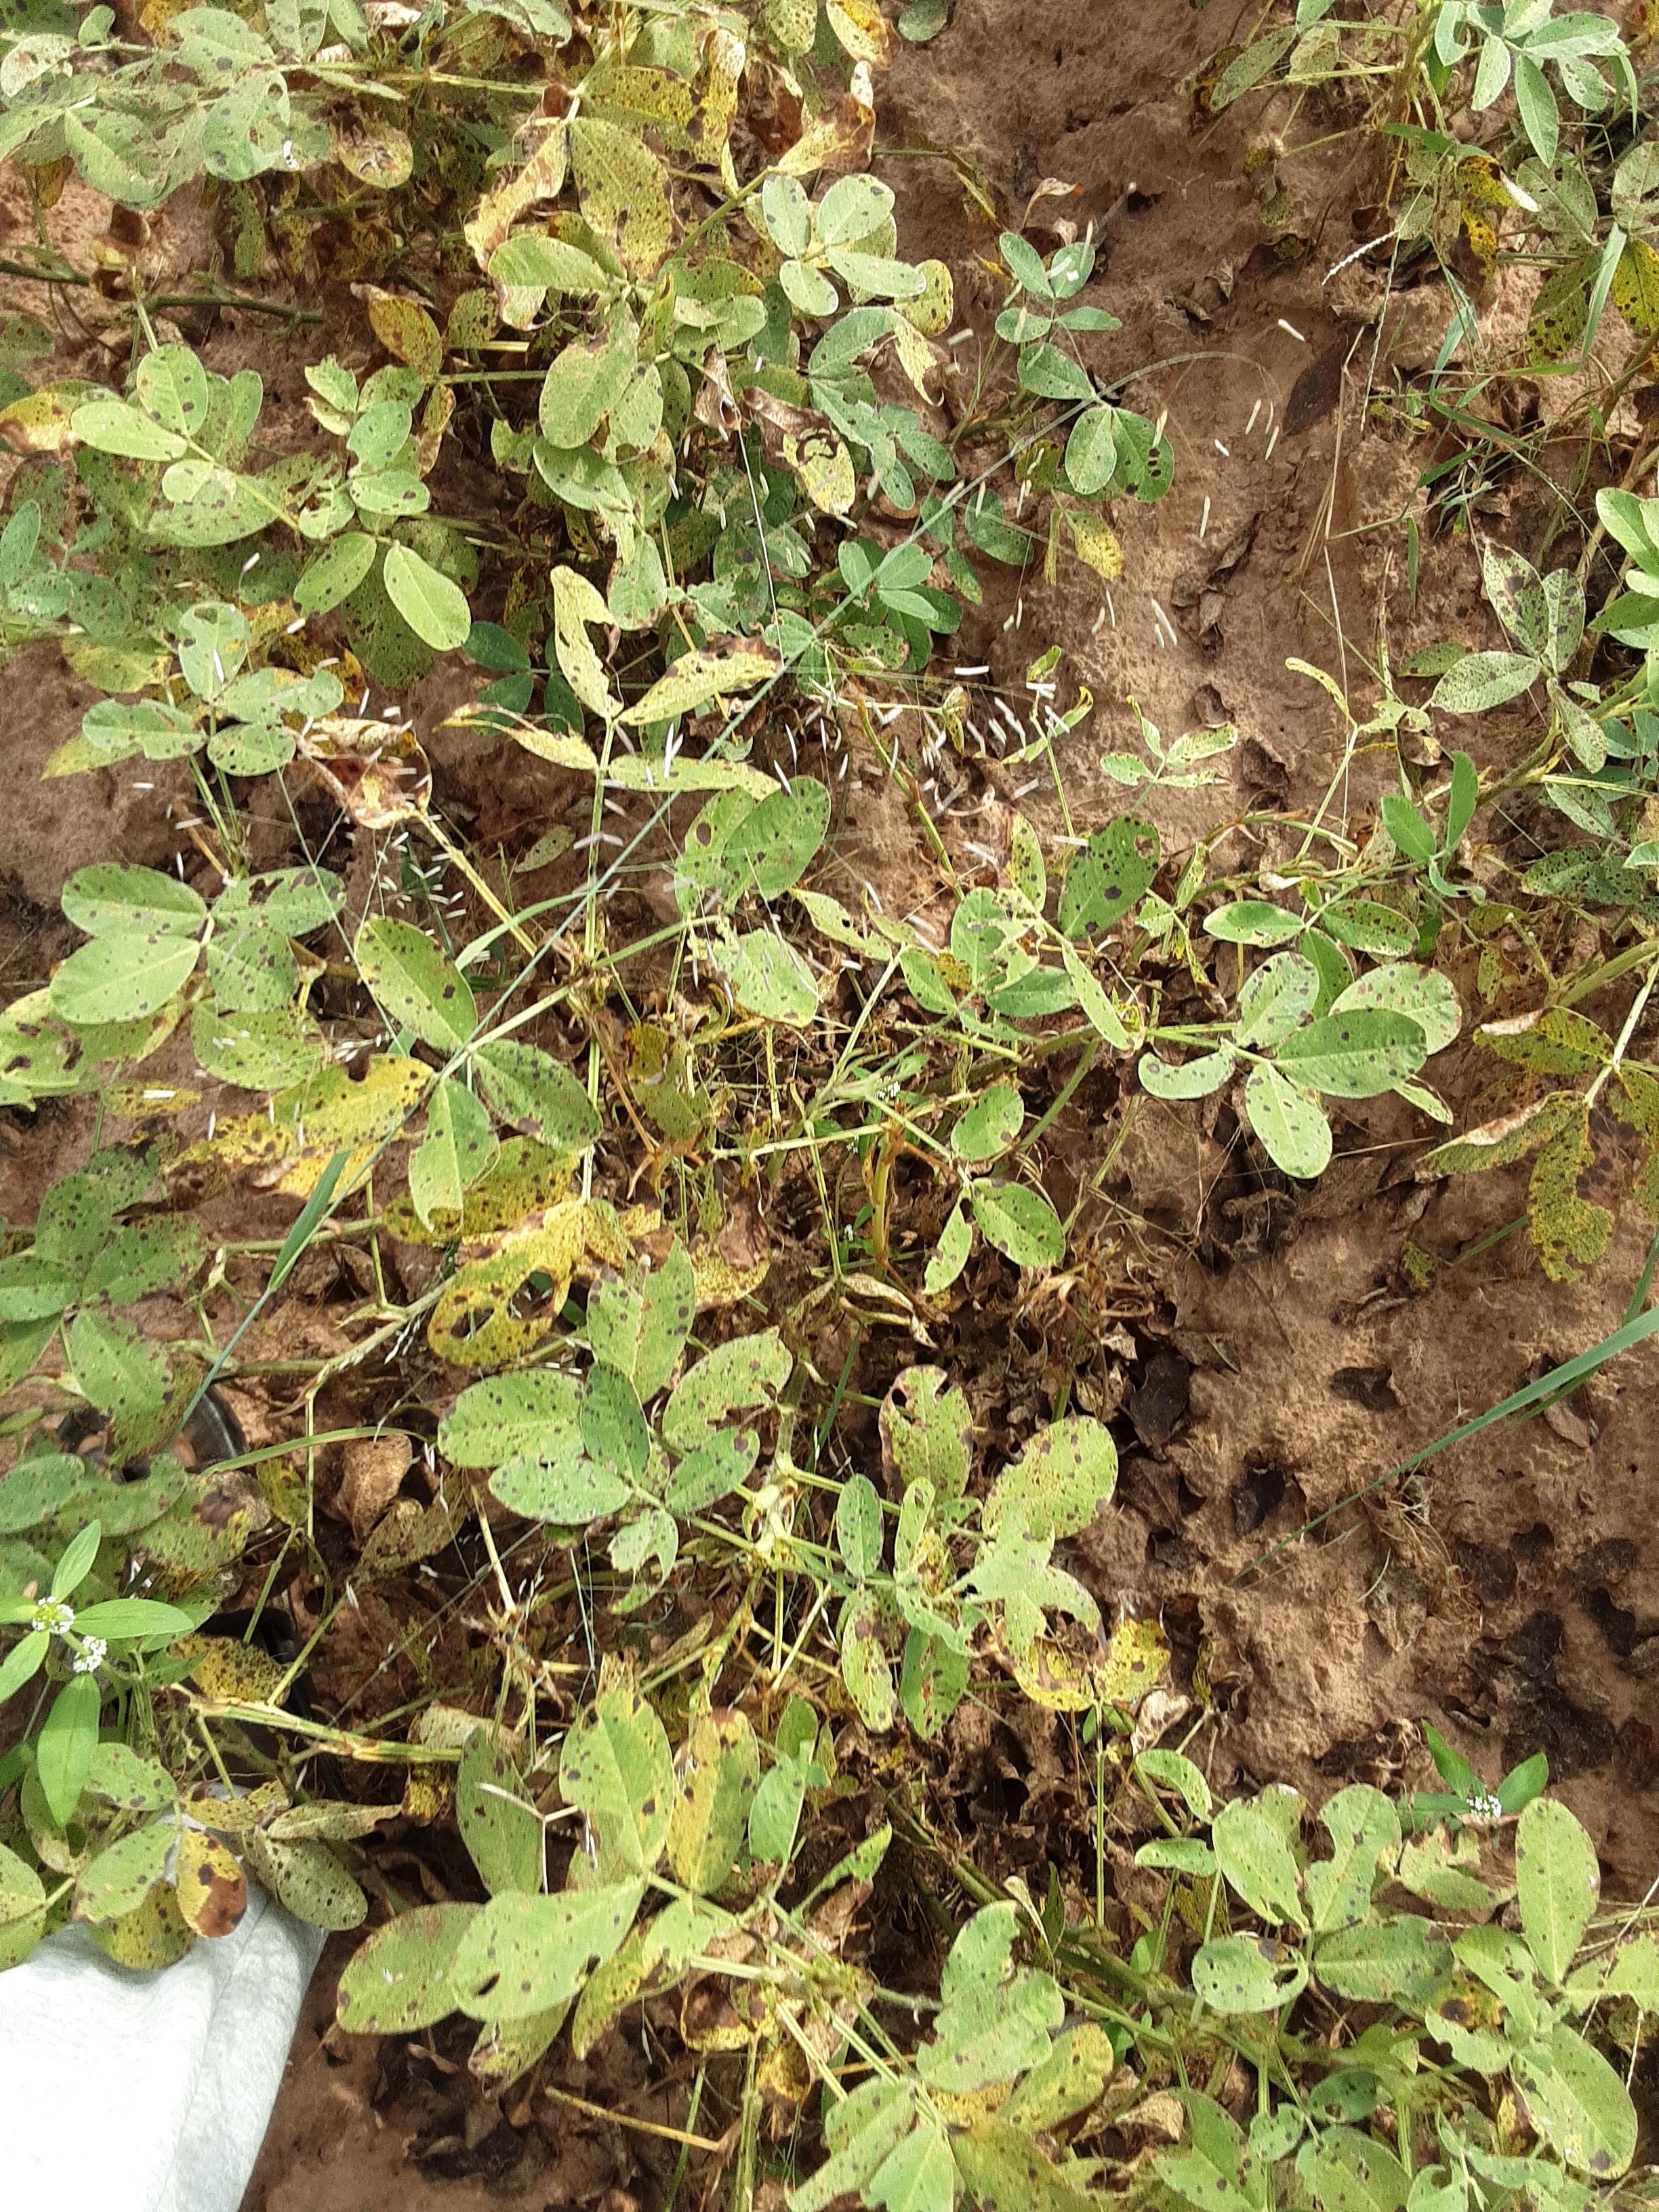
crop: groundnut
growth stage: flowering
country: Senegal
